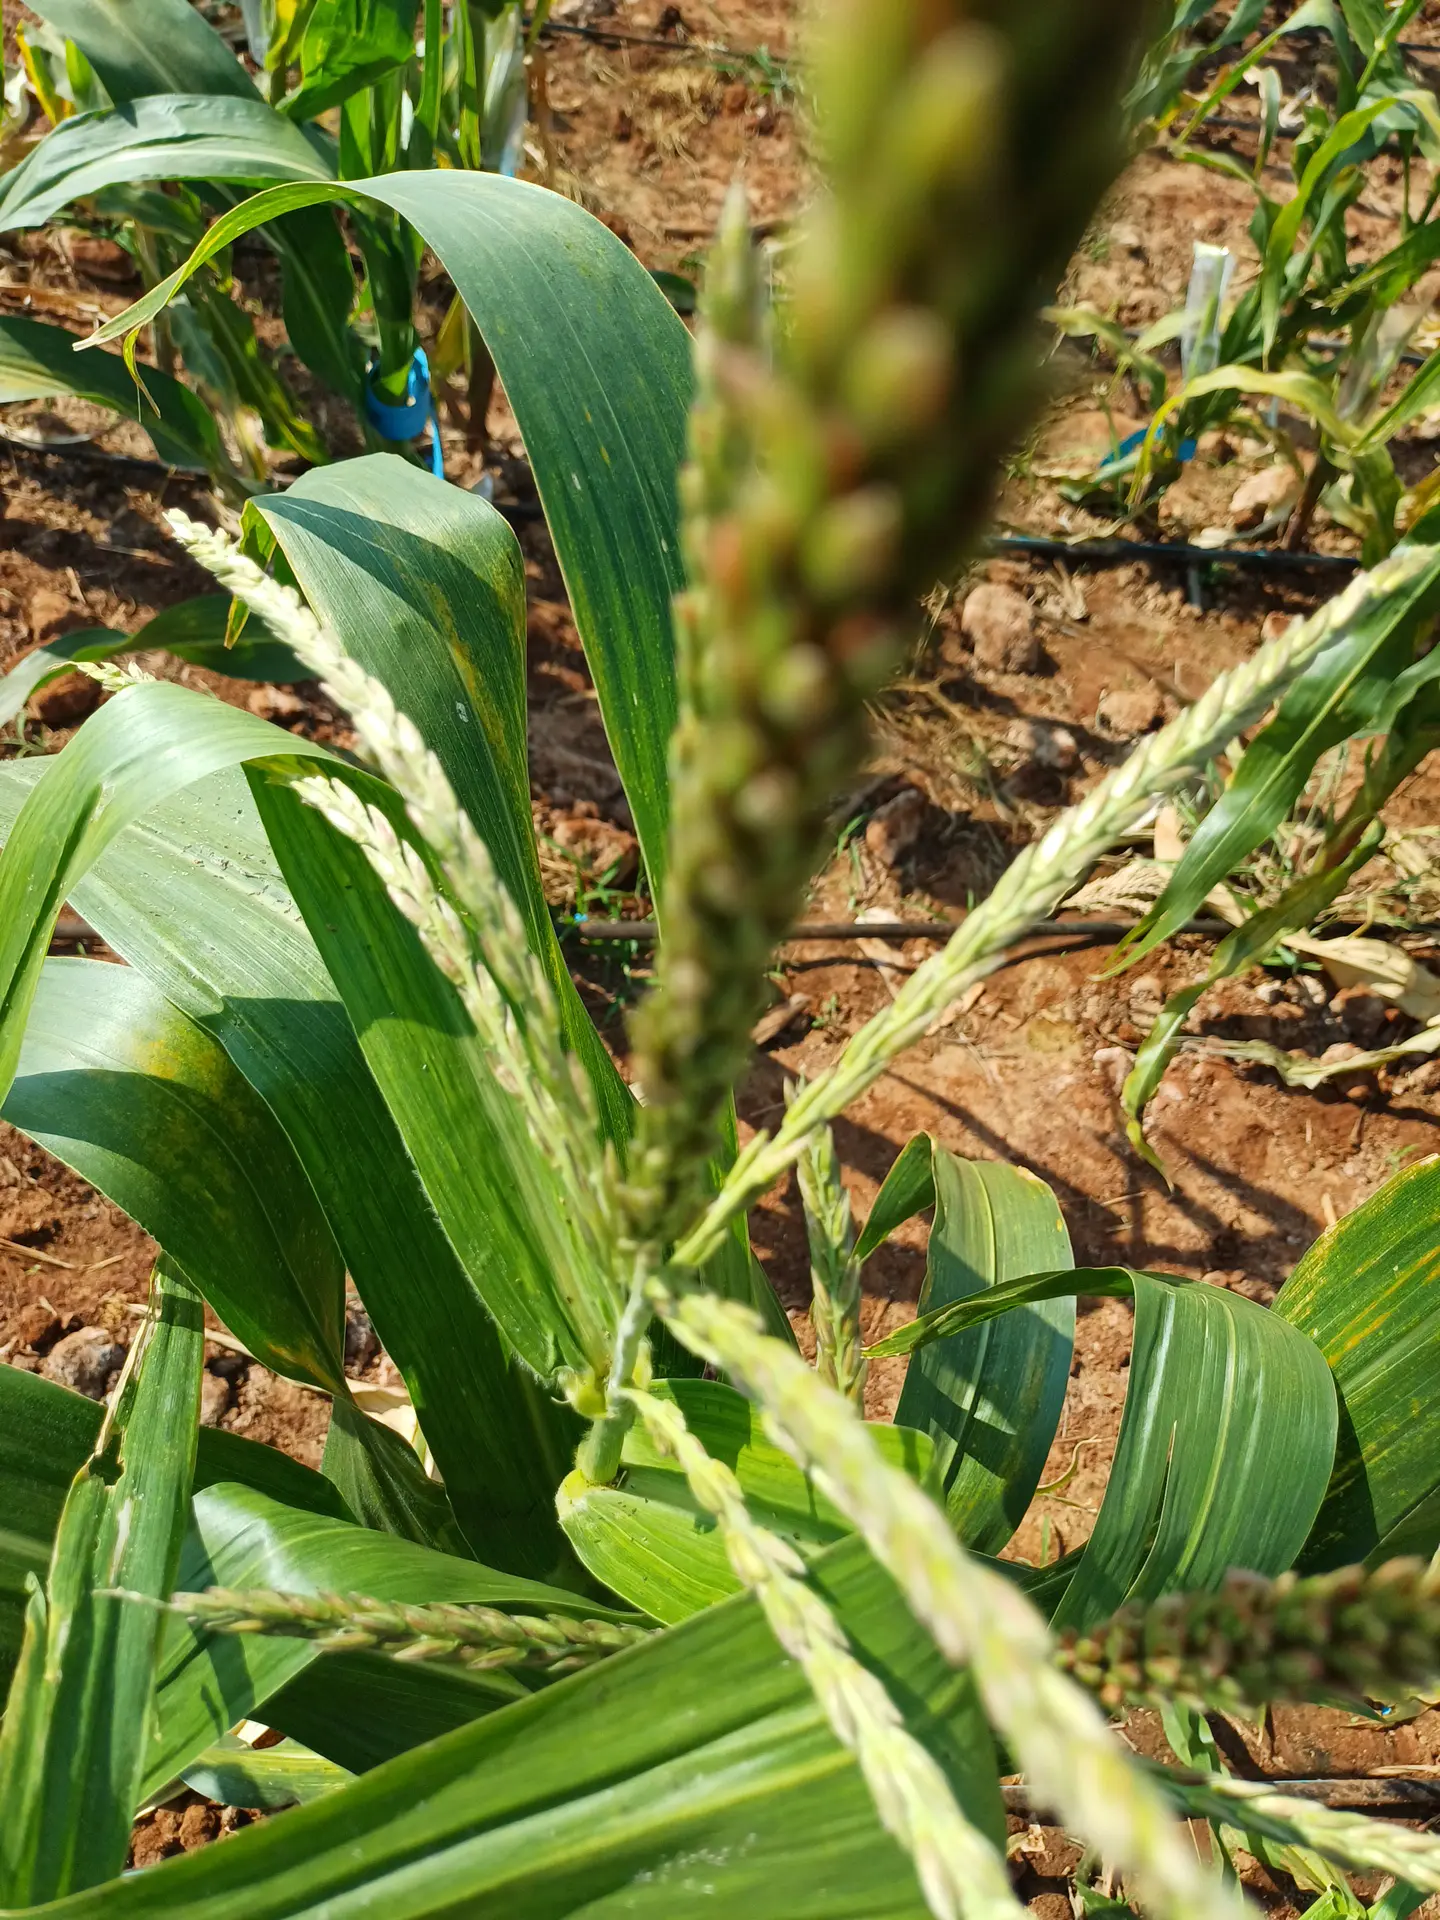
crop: maize
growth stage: flowering
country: Kenya
